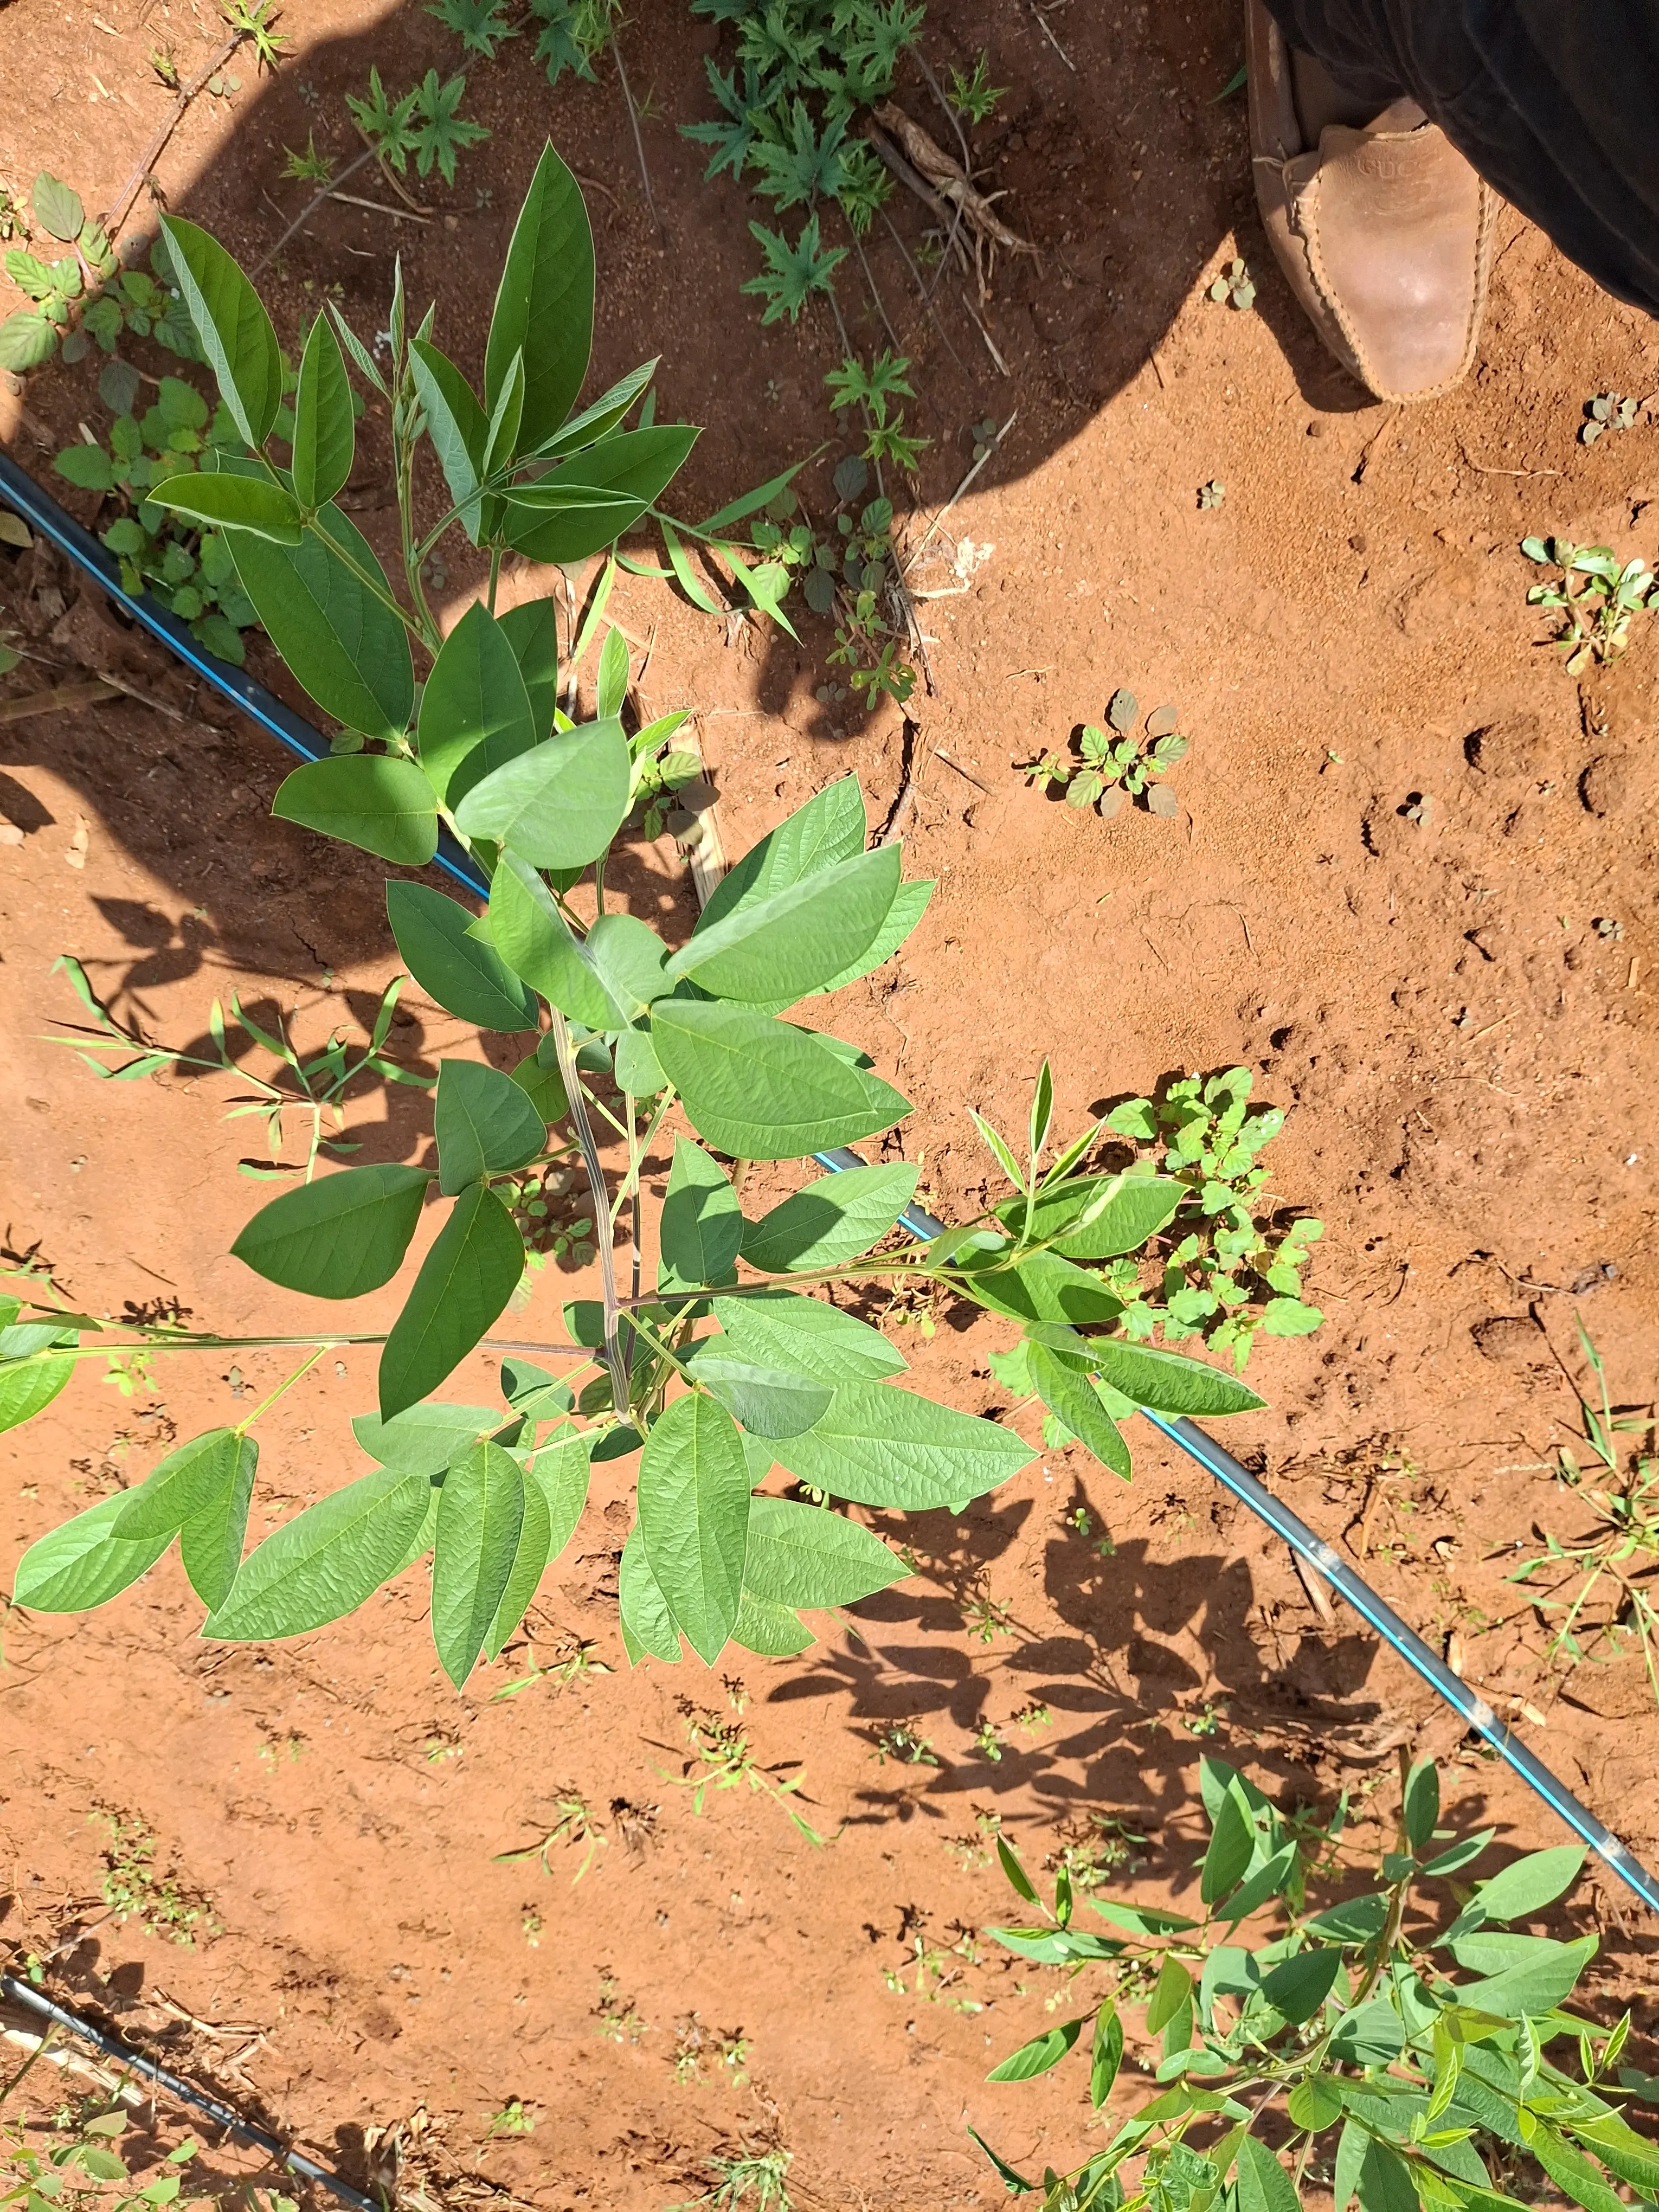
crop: pigeonpea
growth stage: vegetative
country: Kenya
